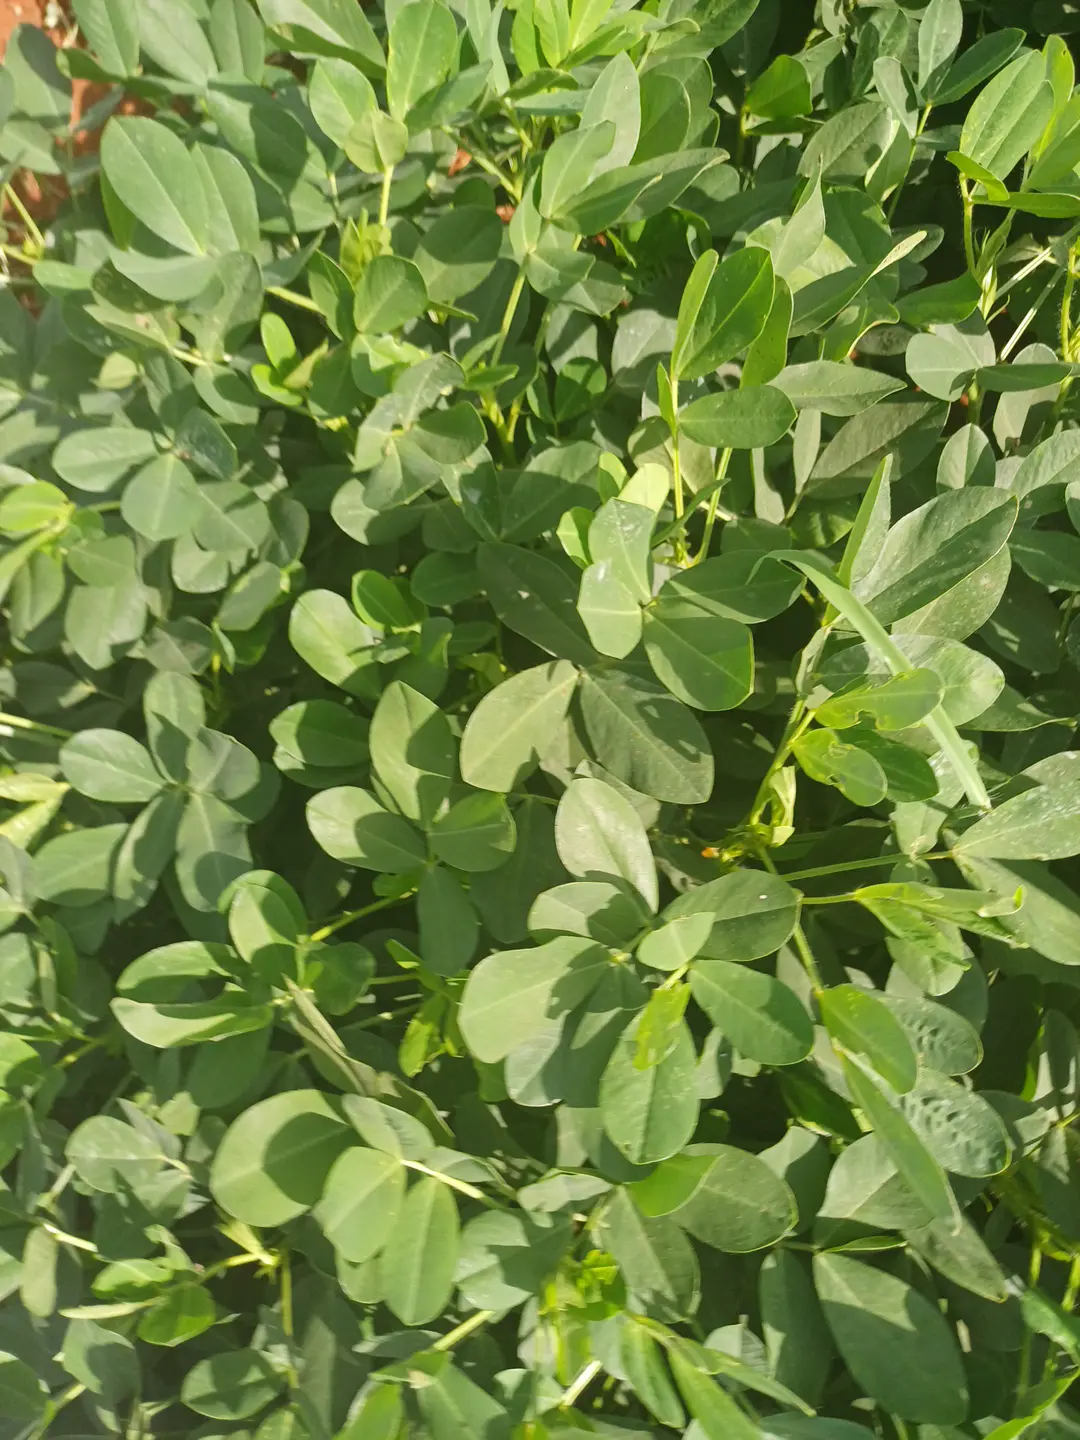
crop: groundnut
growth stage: pegging
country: Kenya
